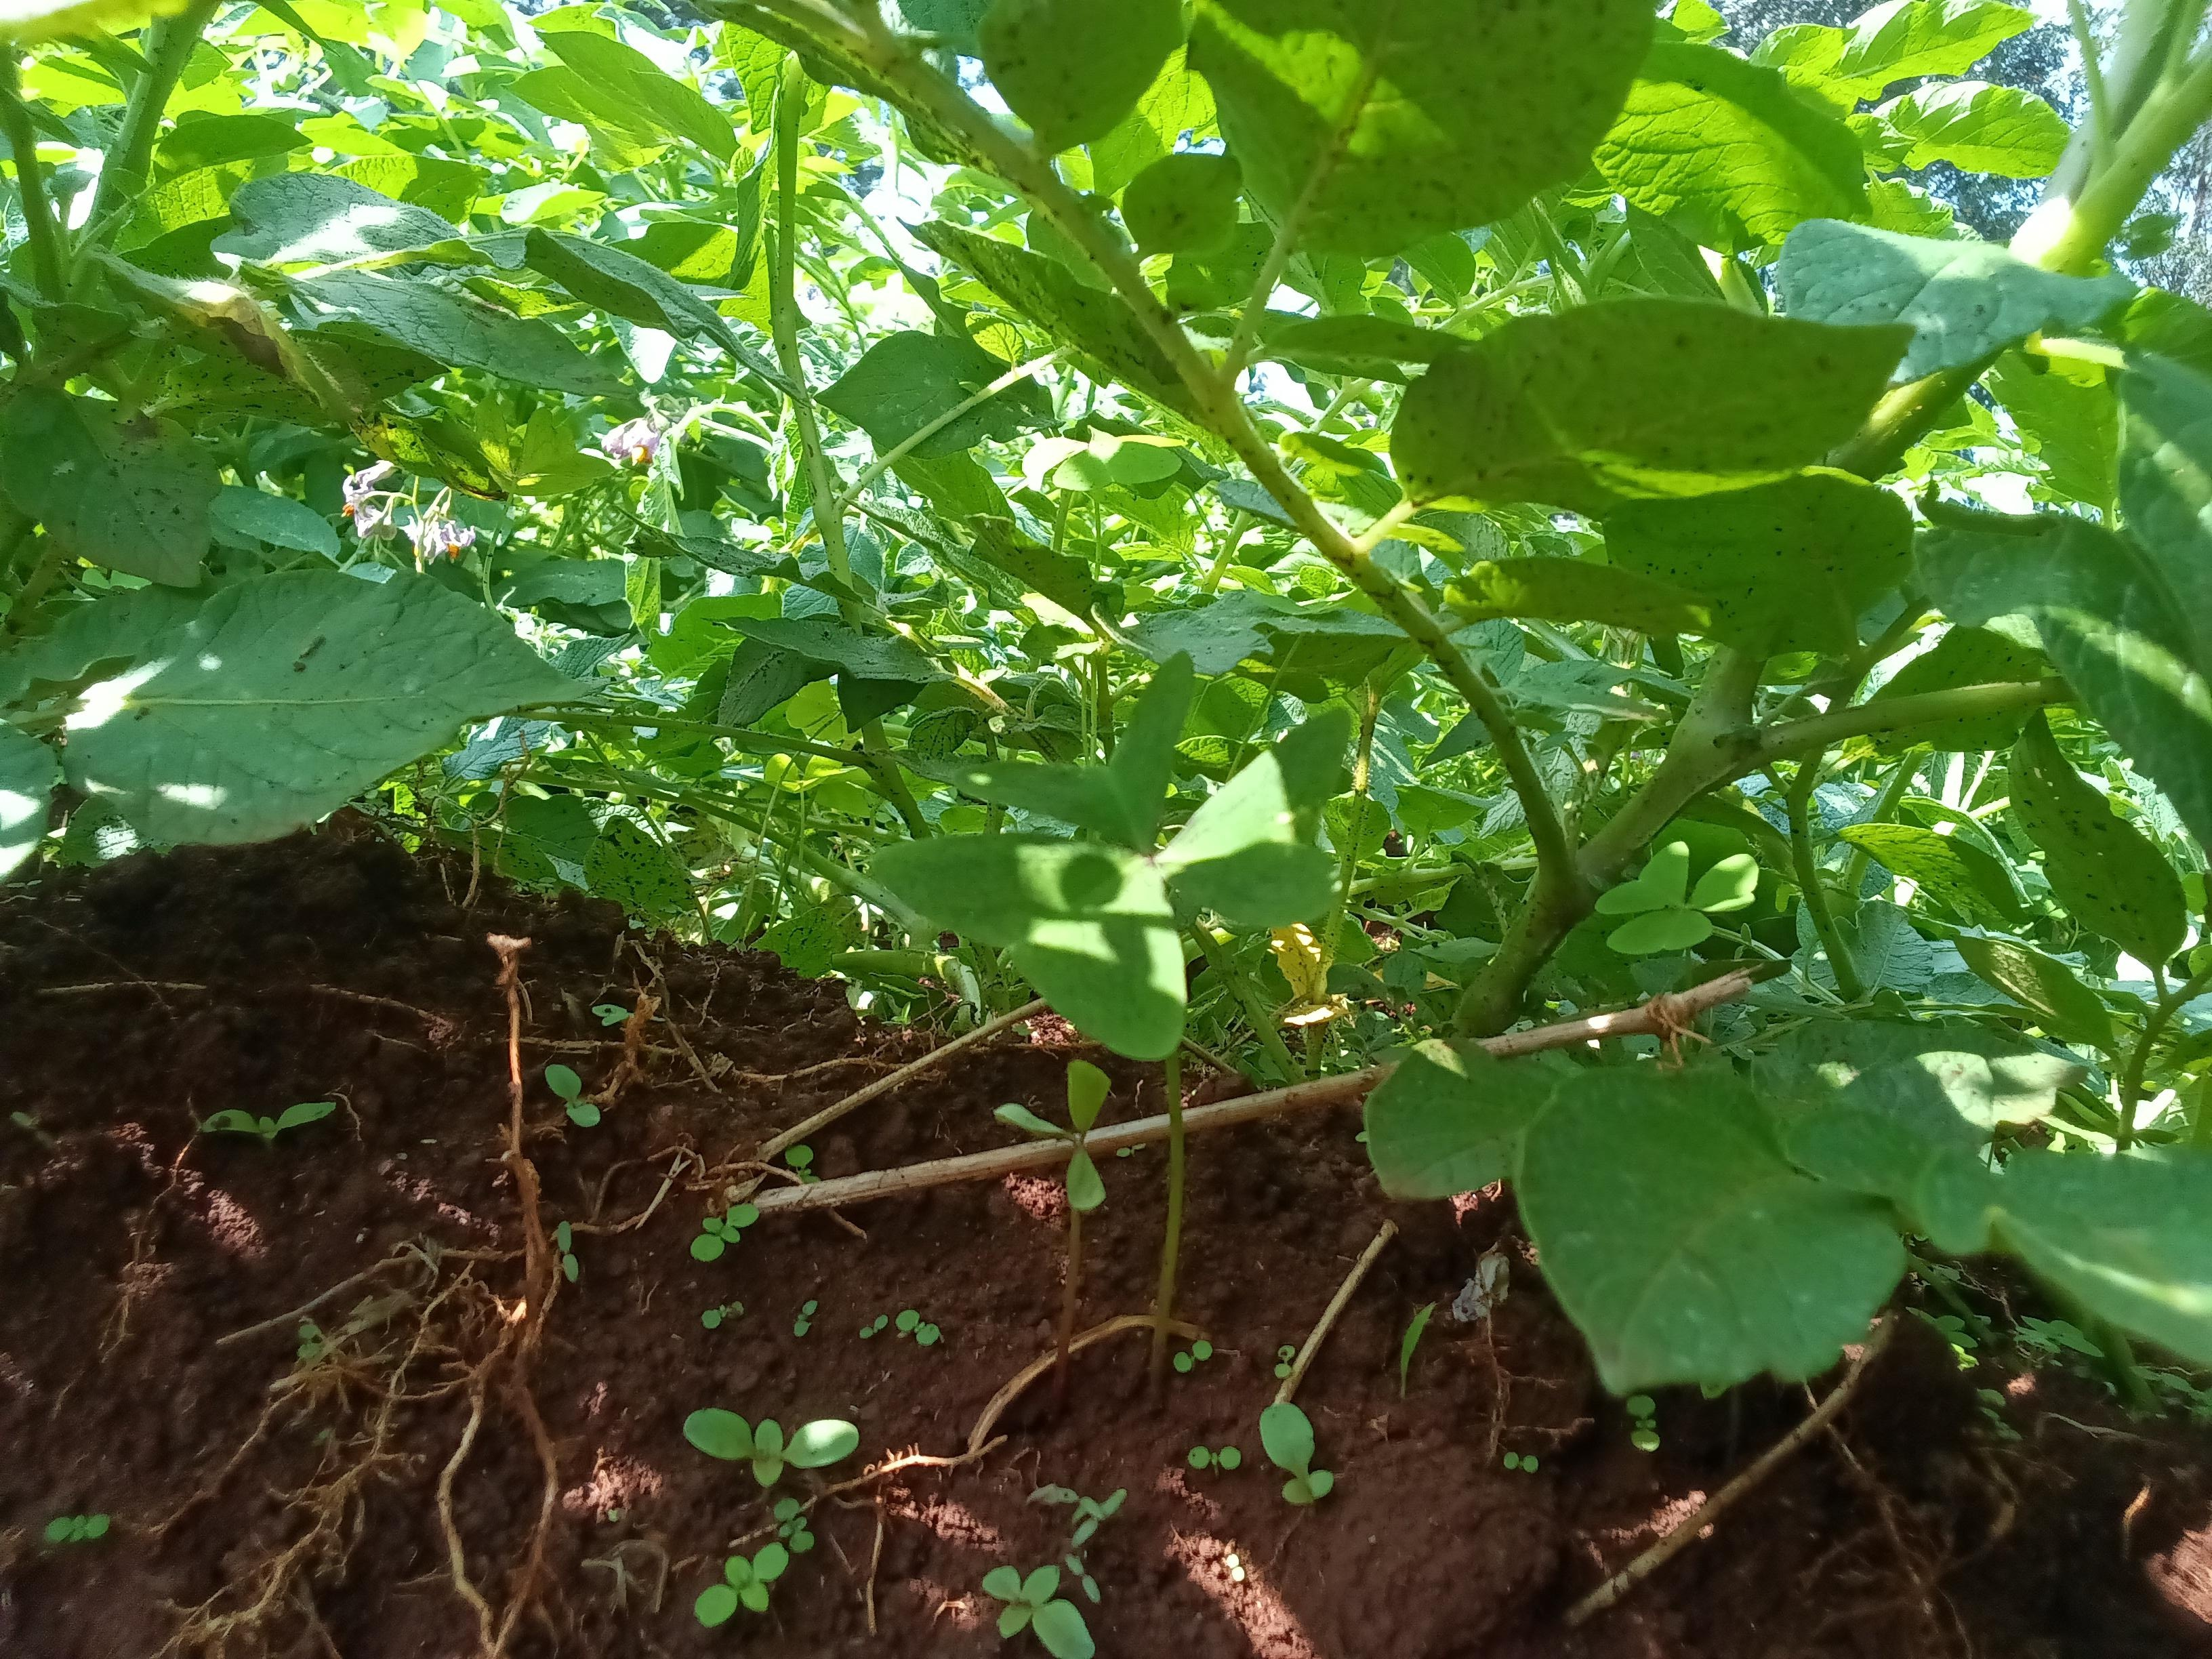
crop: potato
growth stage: flowering
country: Kenya
